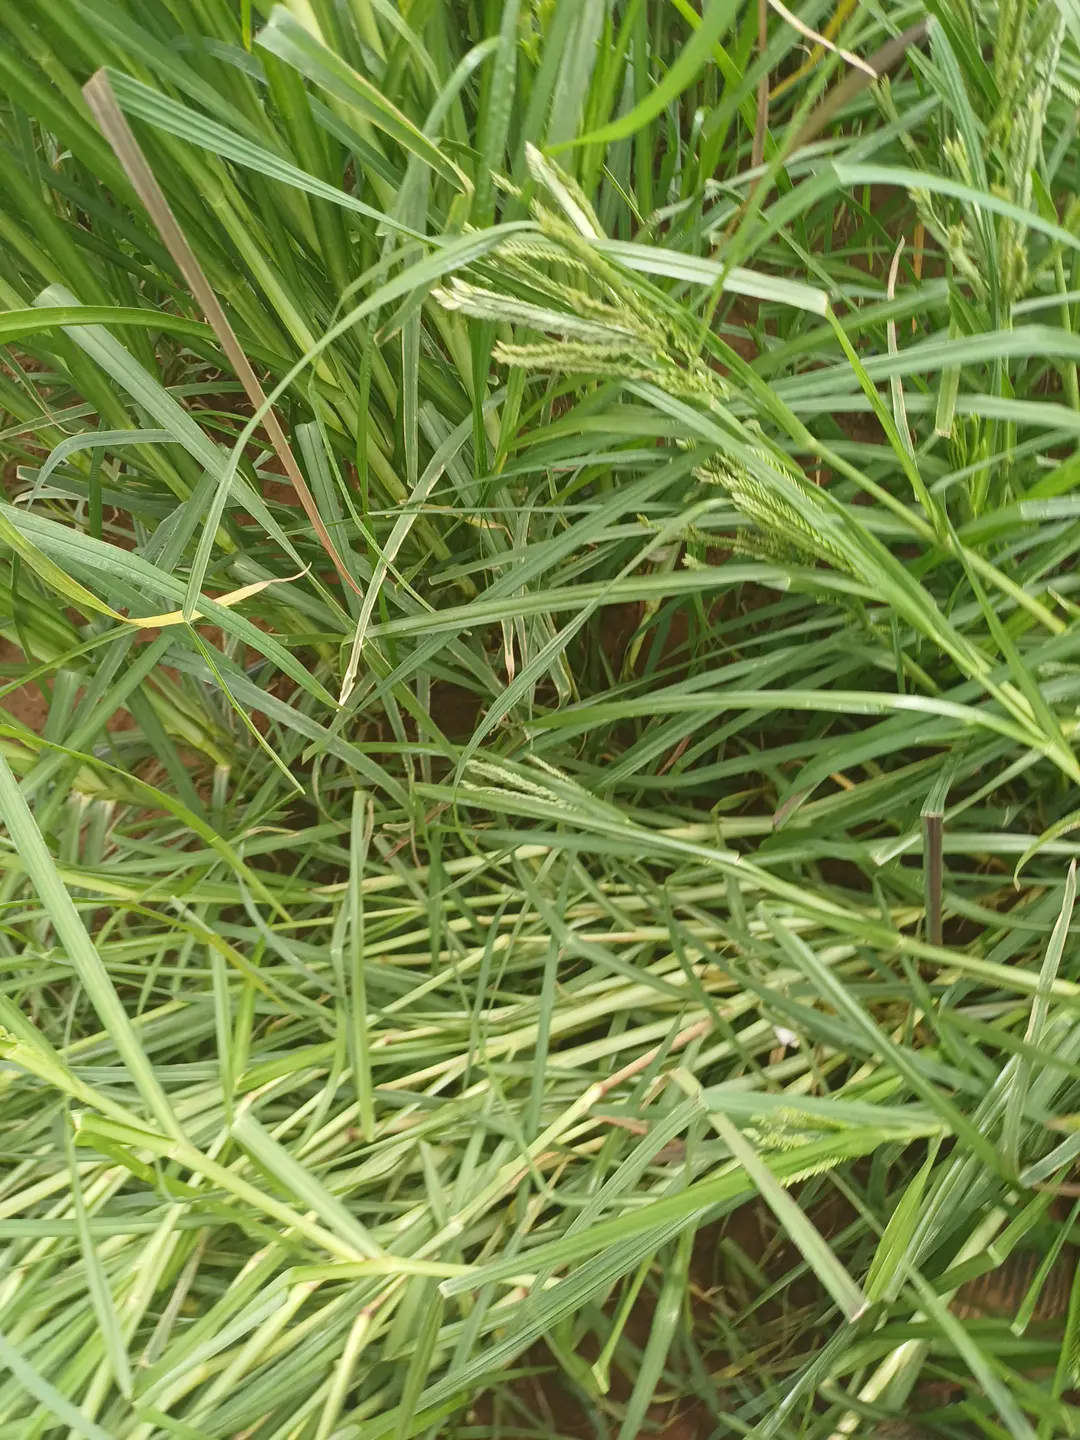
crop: finger millet
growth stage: vegetative
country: Kenya
